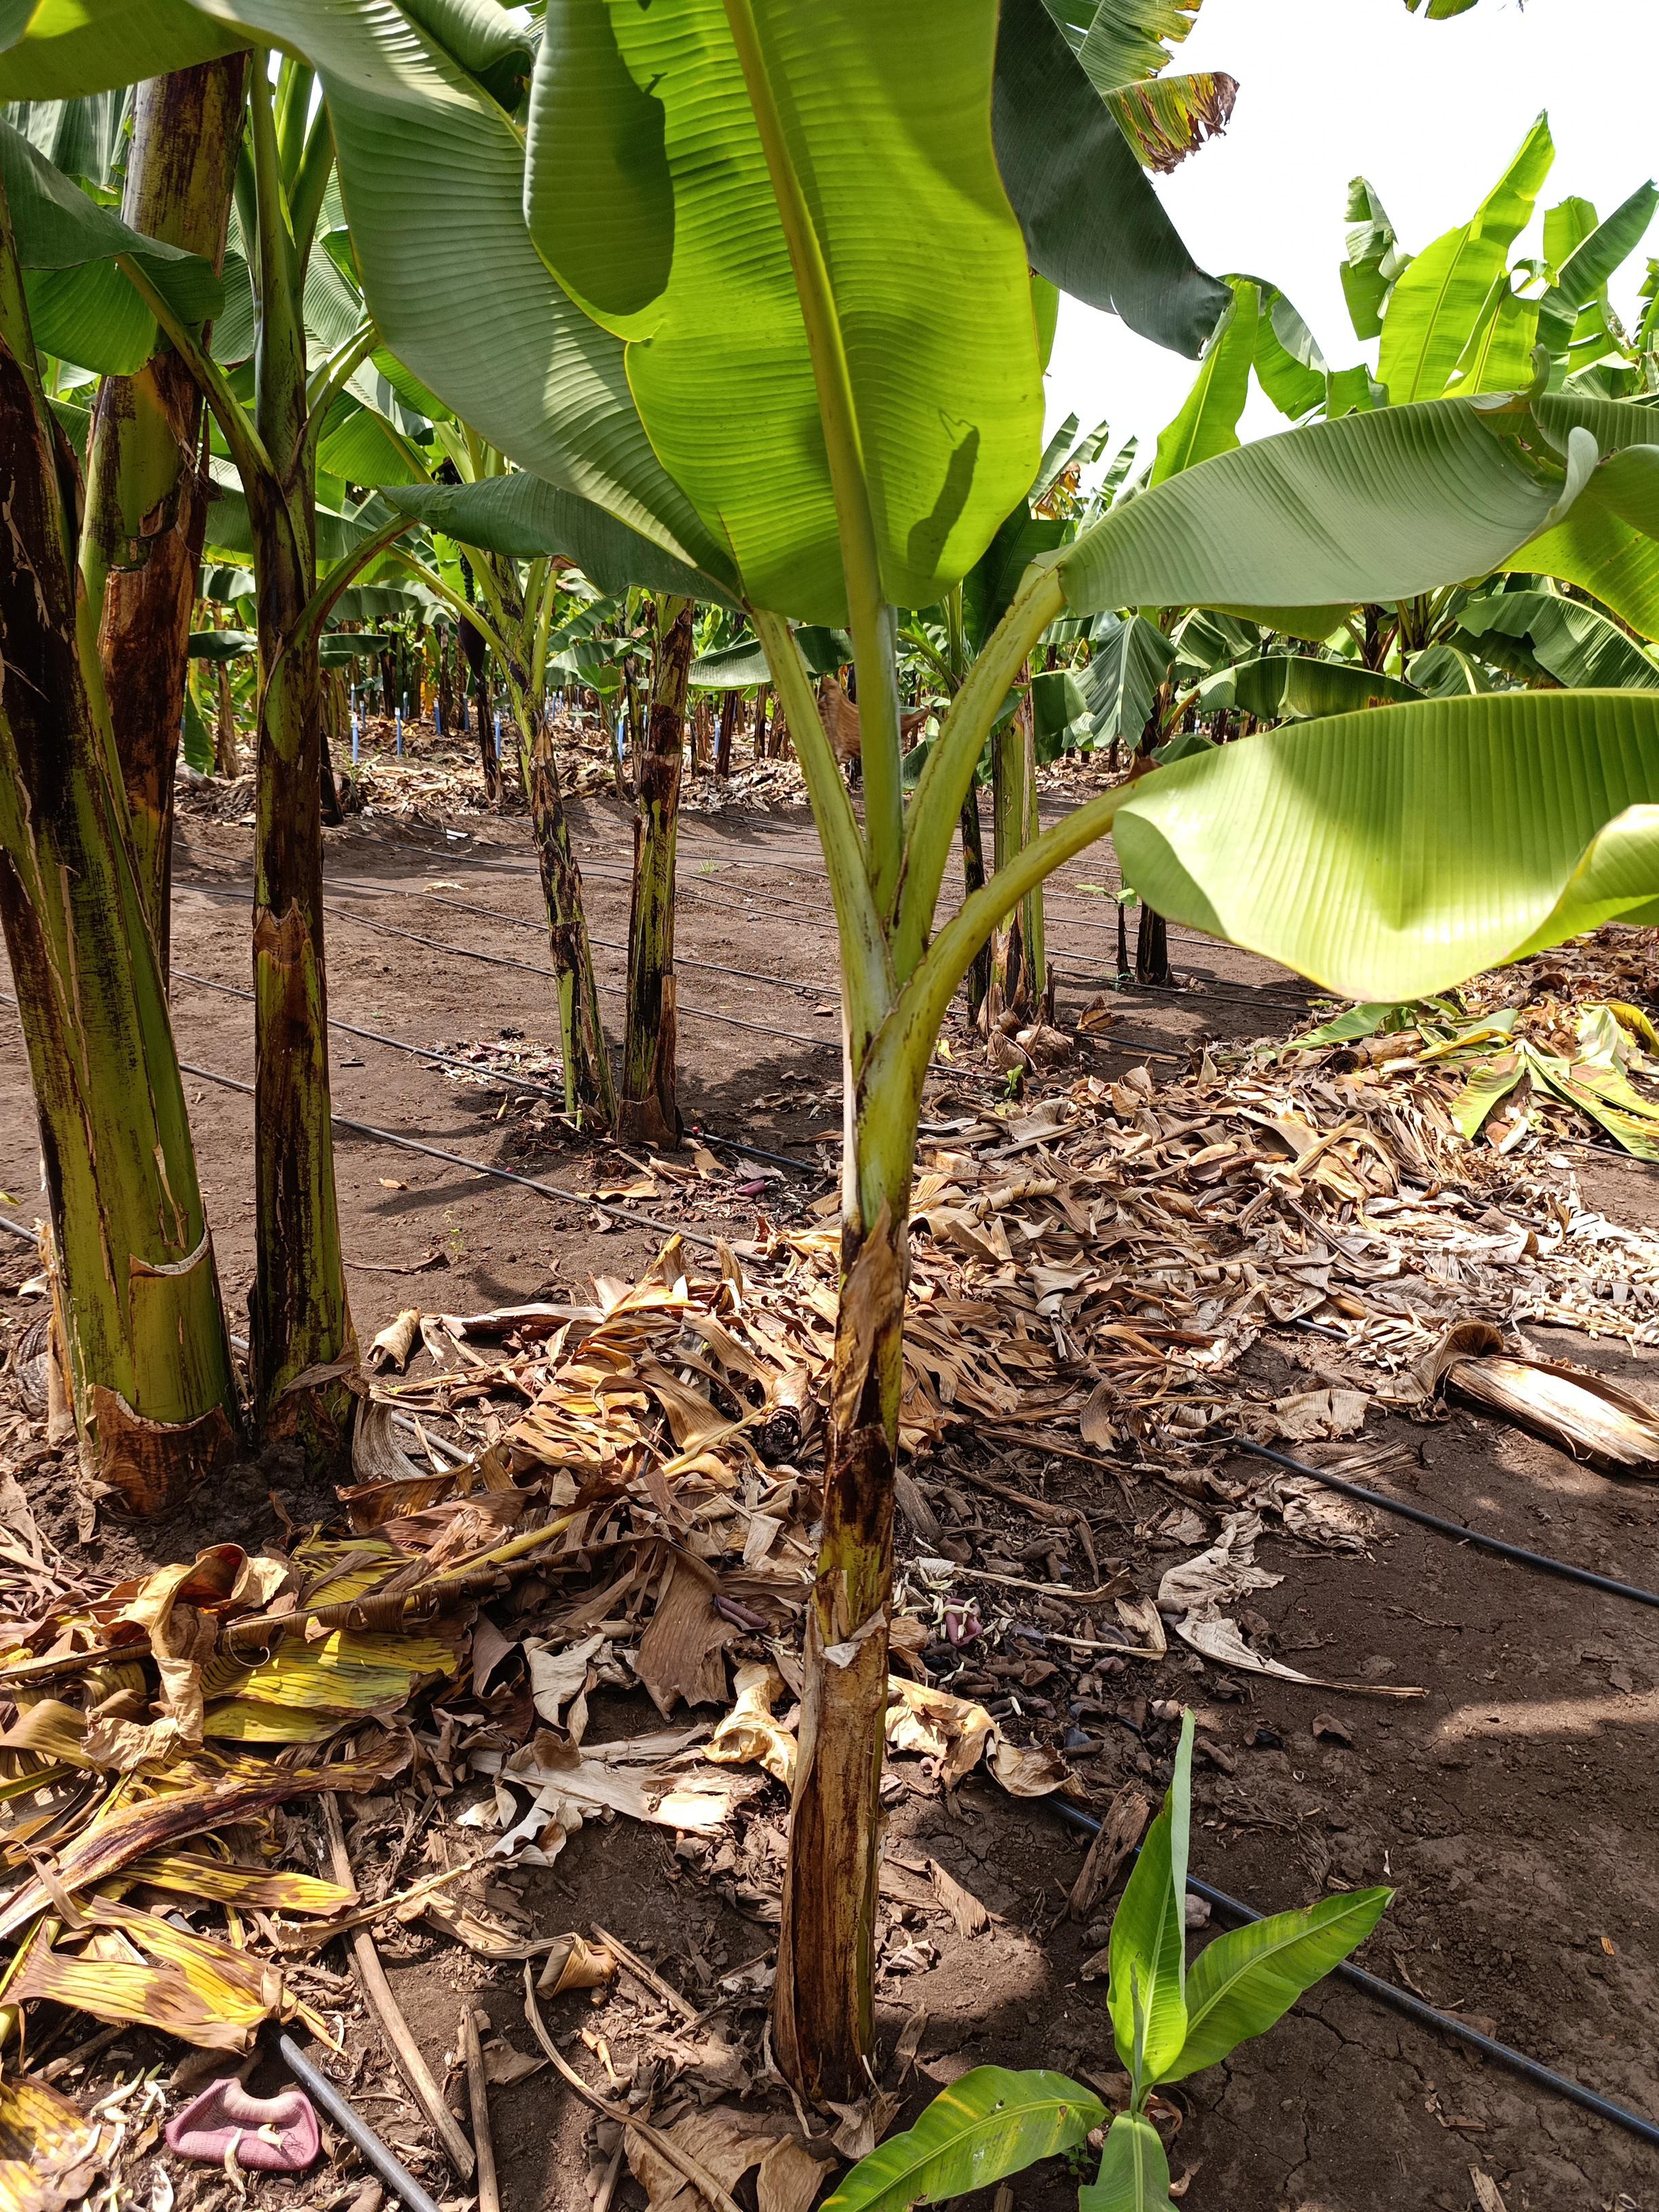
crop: banana
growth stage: vegetative
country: Tanzania
